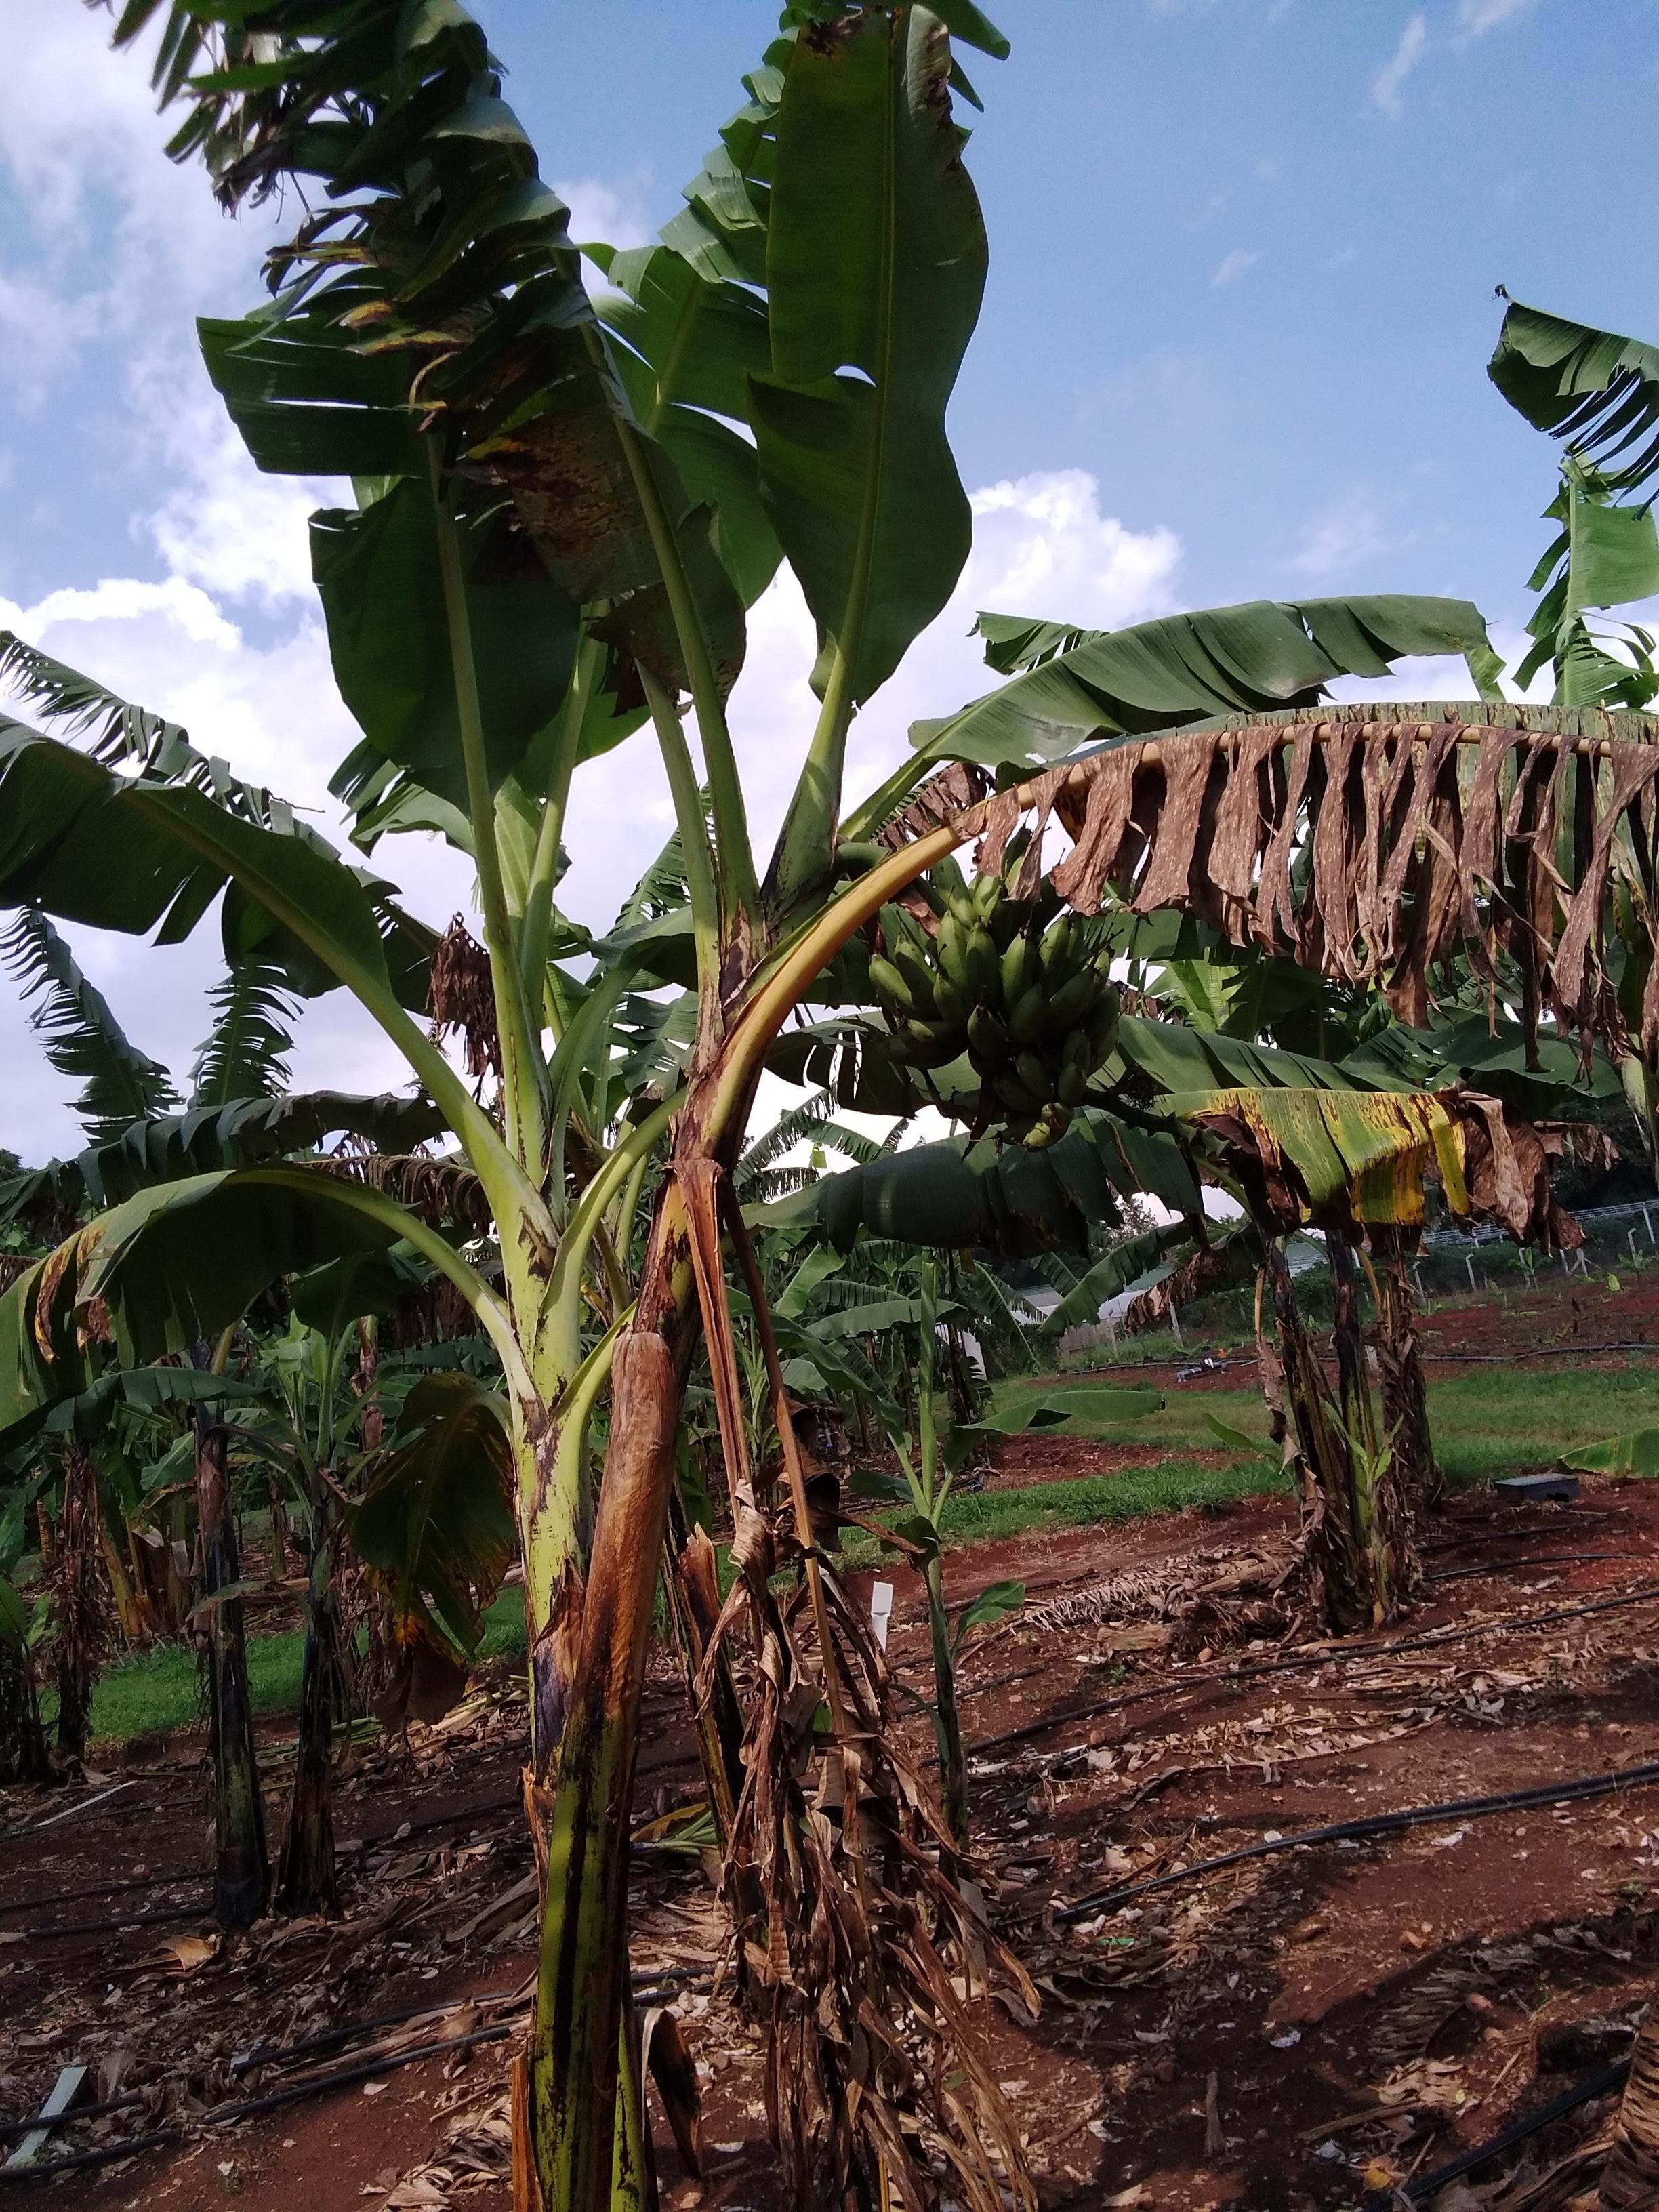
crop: banana
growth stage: harvest maturity
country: Tanzania
